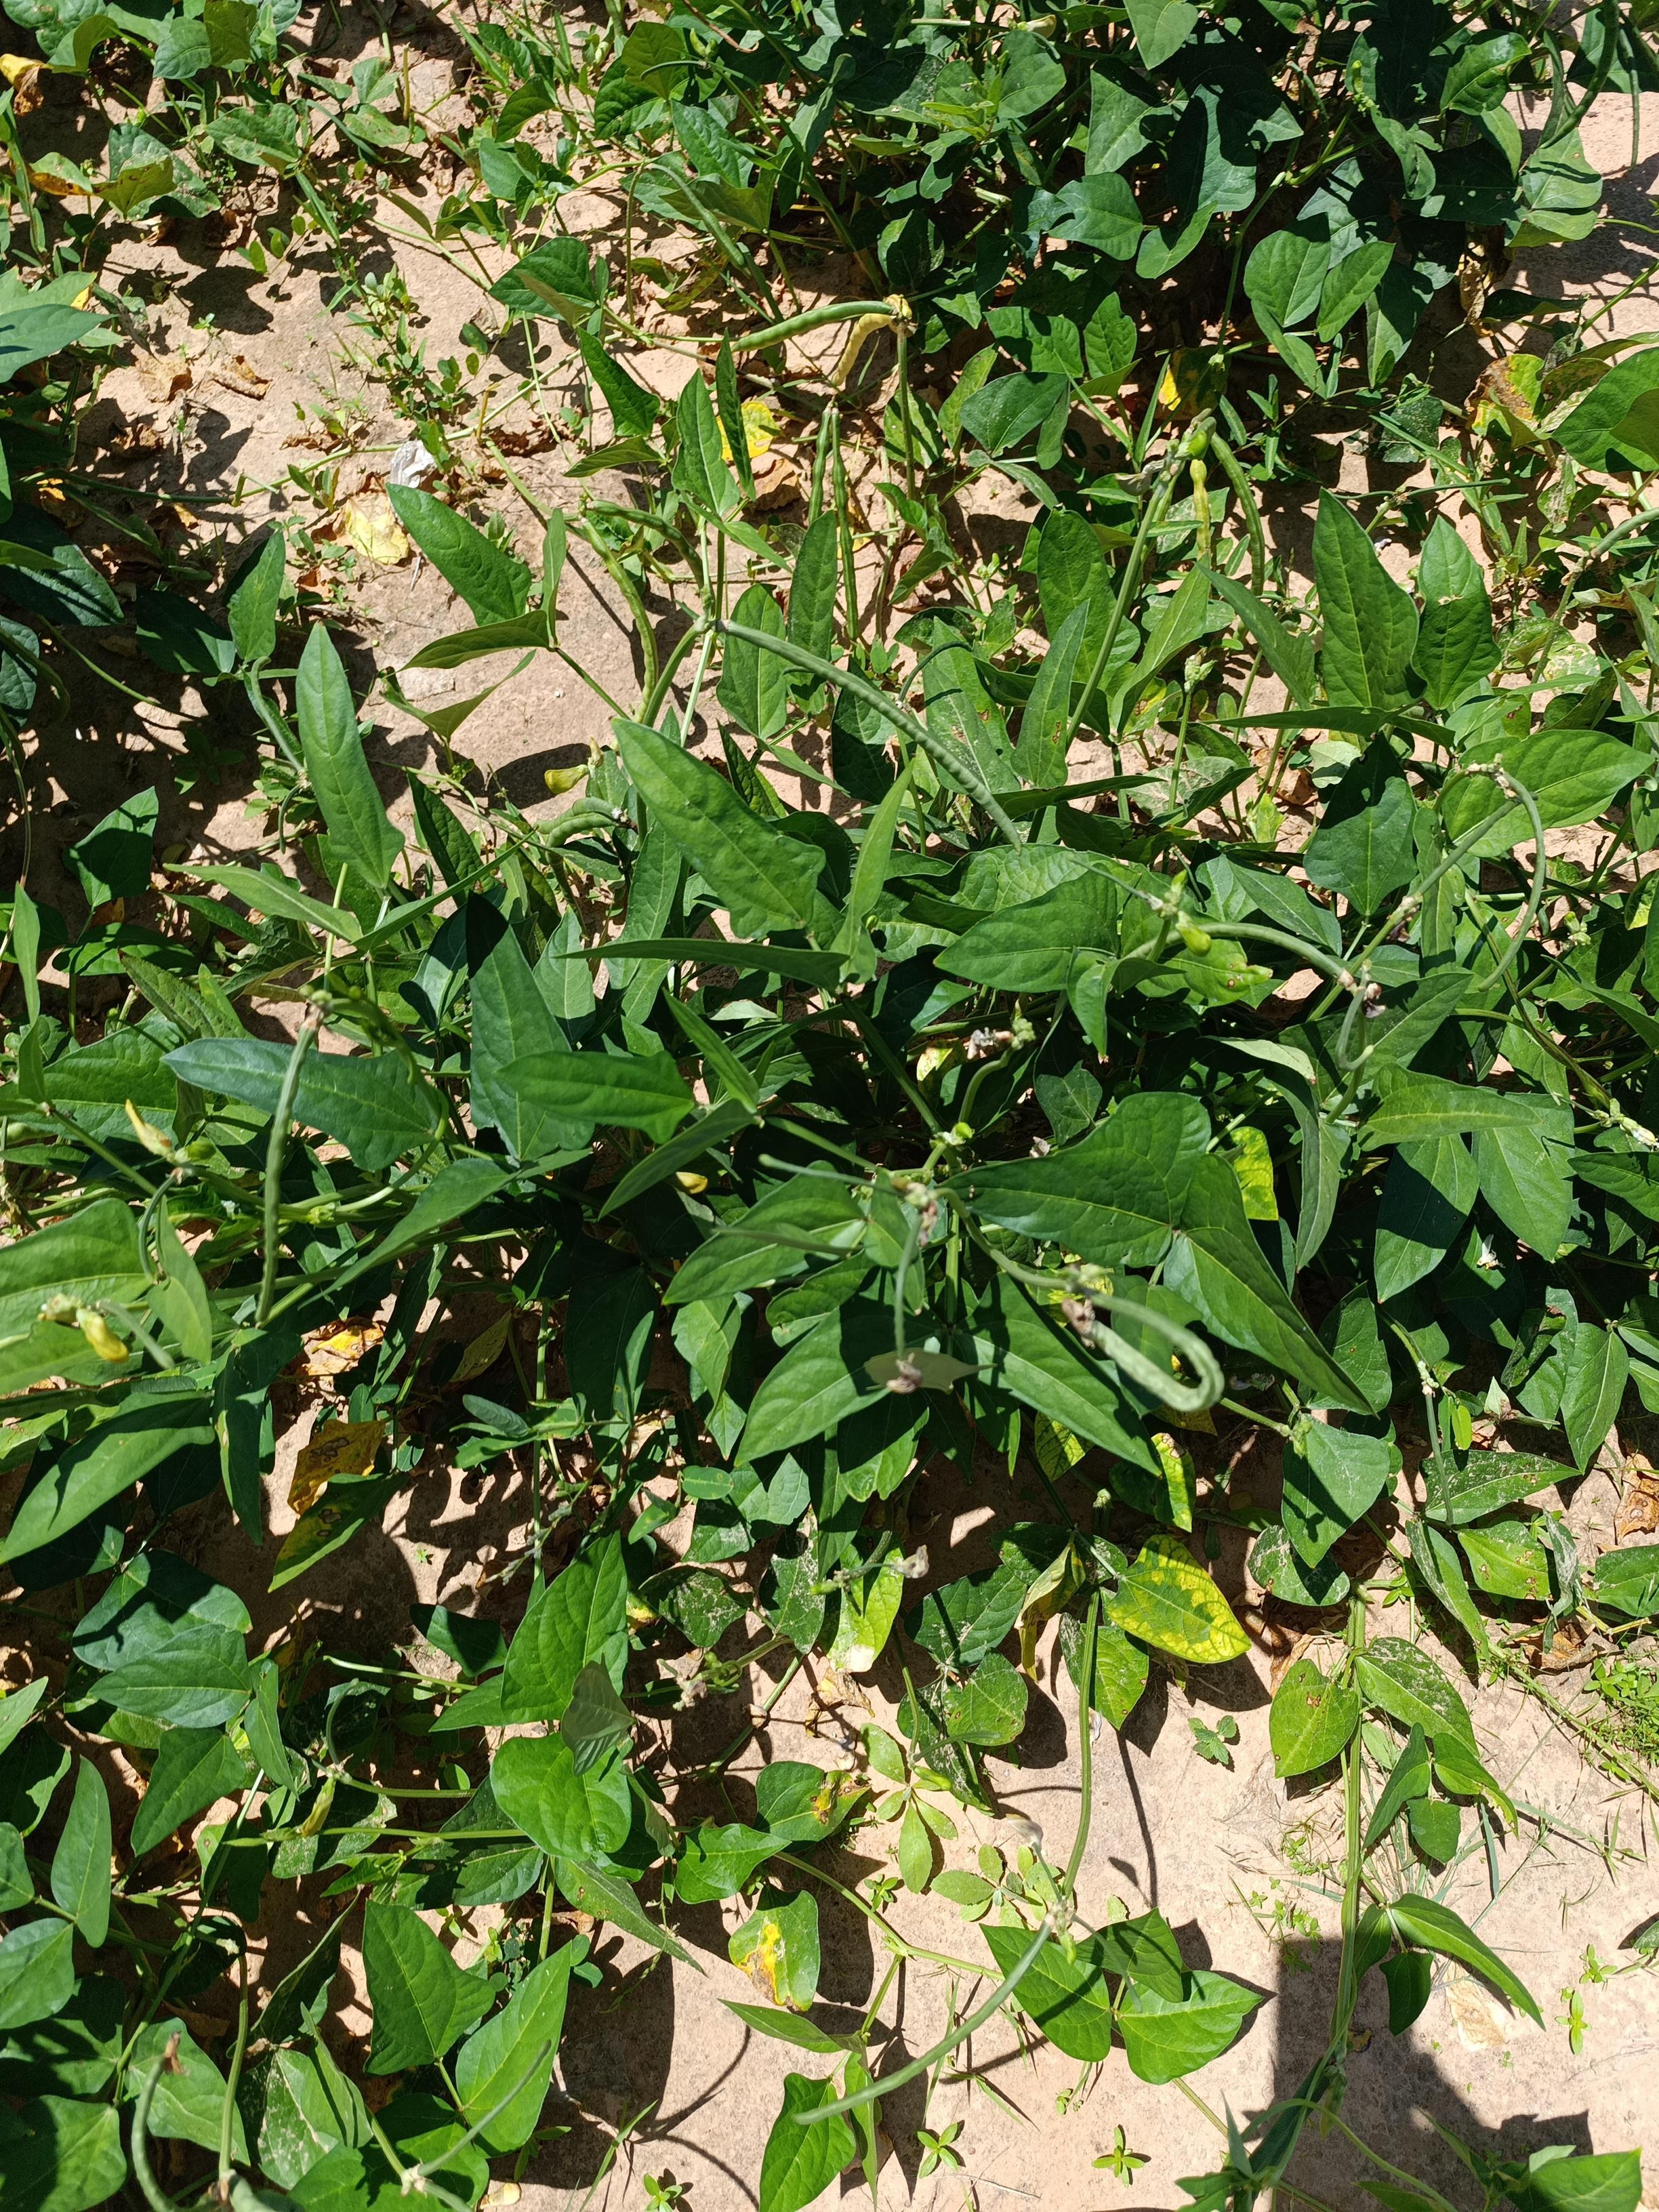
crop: cowpea
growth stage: maturity
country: Nigeria
